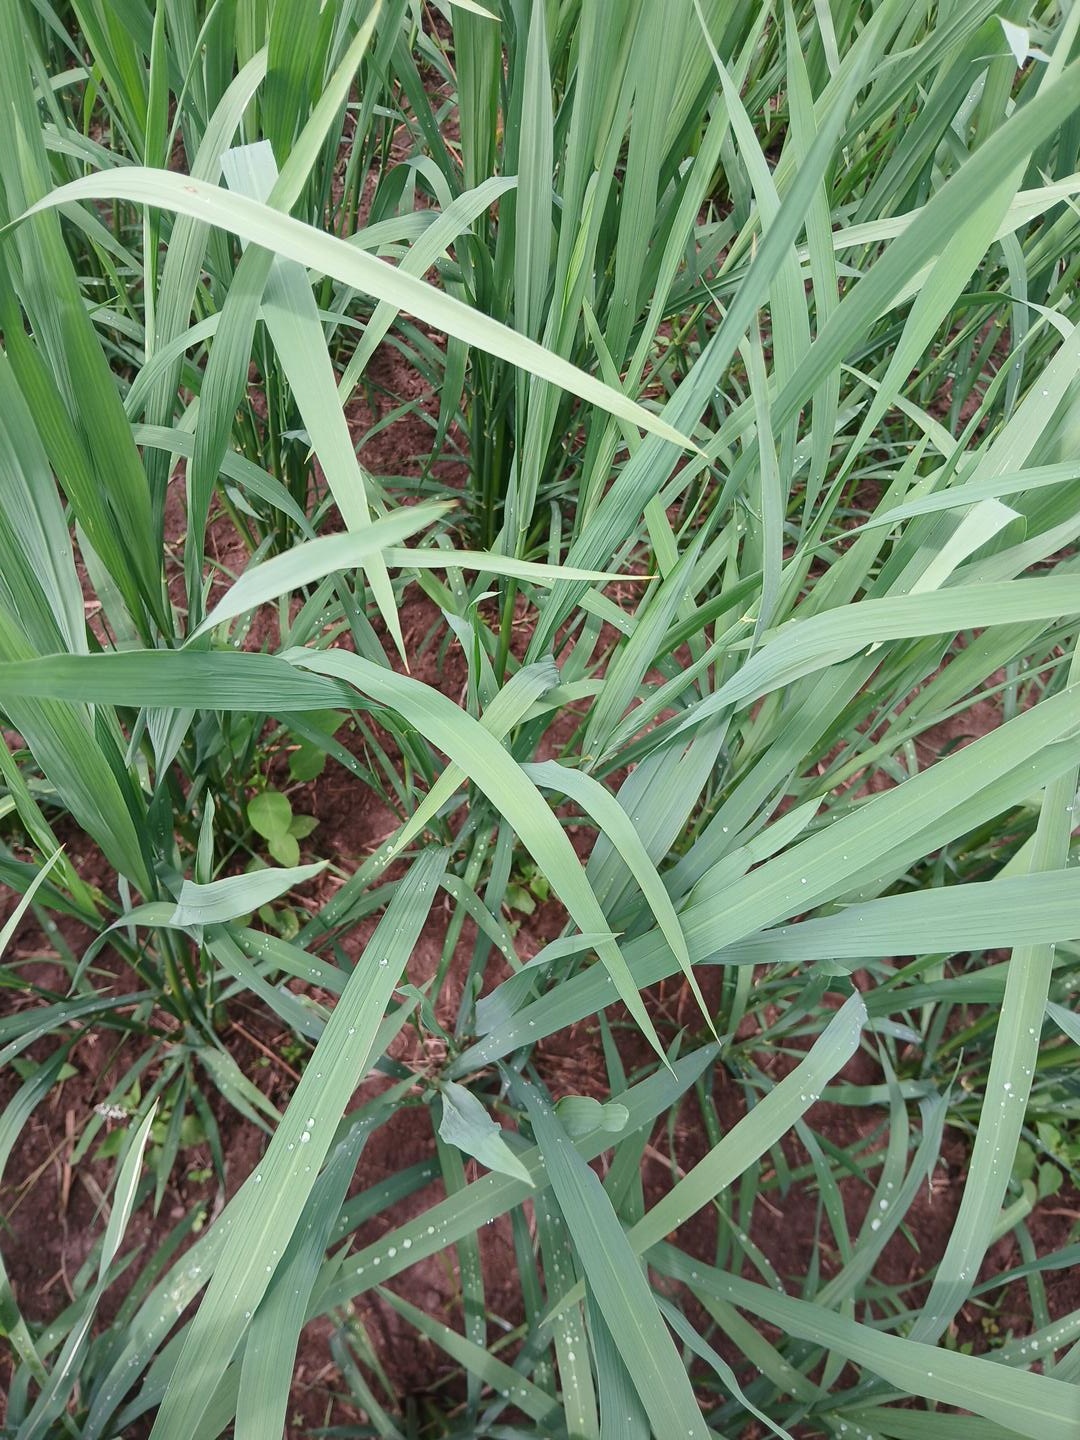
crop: rice
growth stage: elongation stem
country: Côte d'Ivoire
